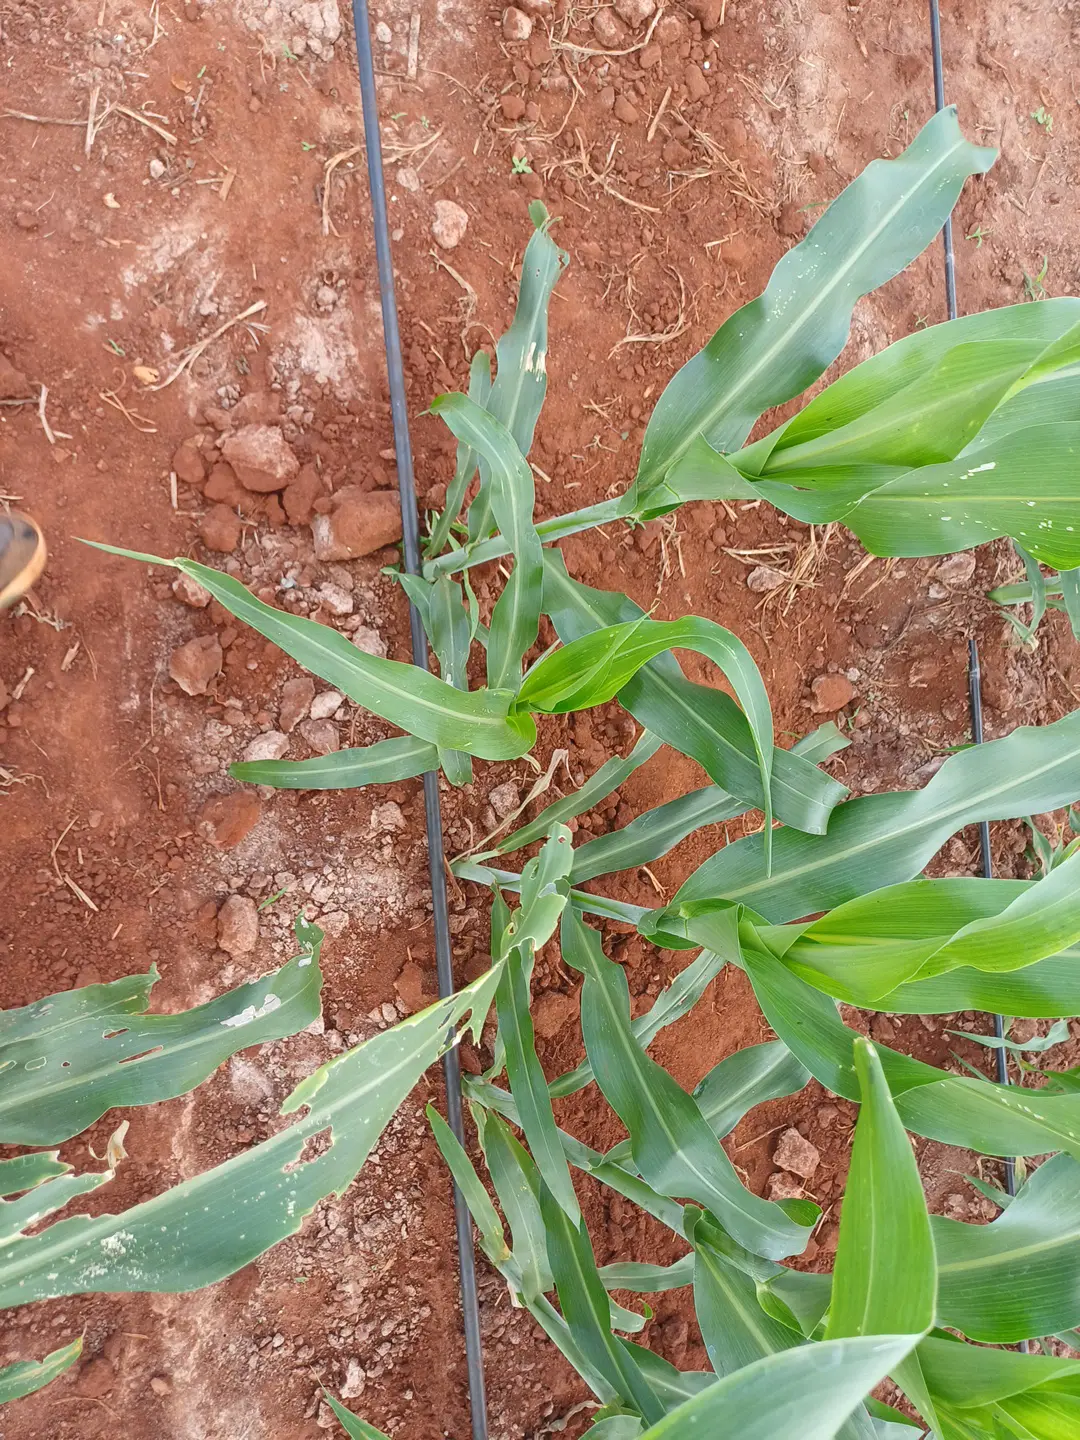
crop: sorghum
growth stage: elongation stem
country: Kenya
